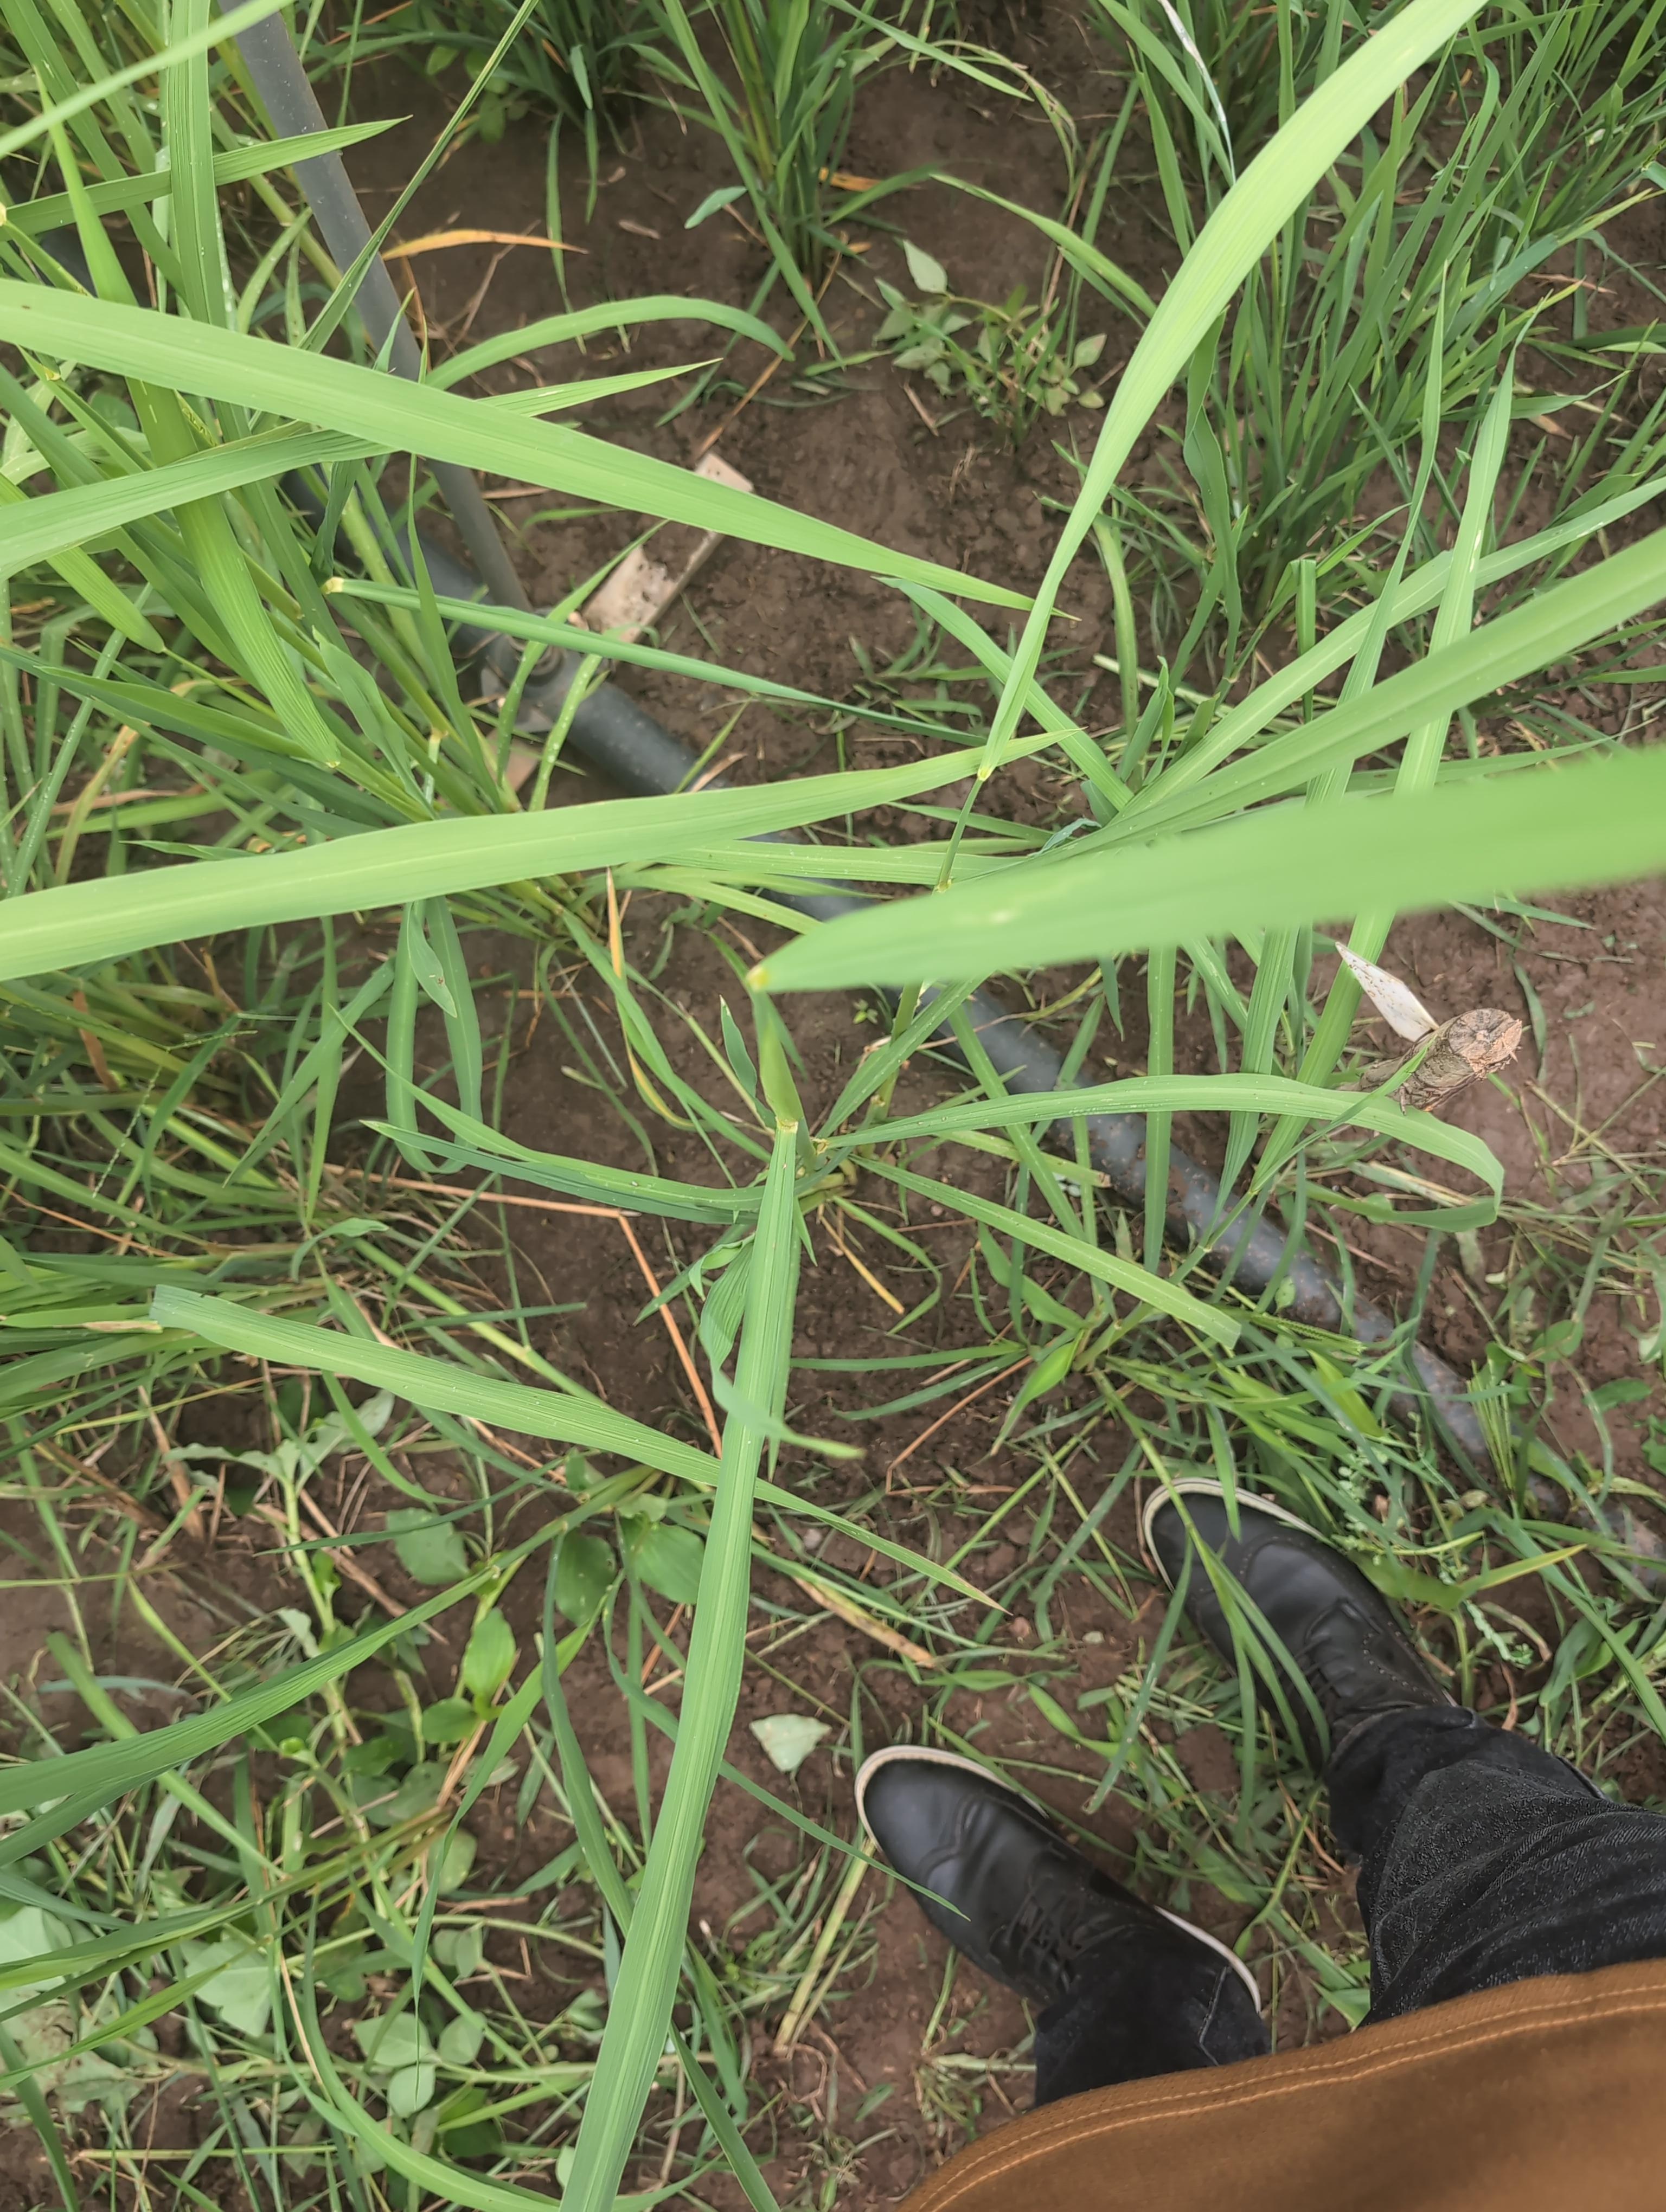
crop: rice
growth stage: flowering
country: Côte d'Ivoire
